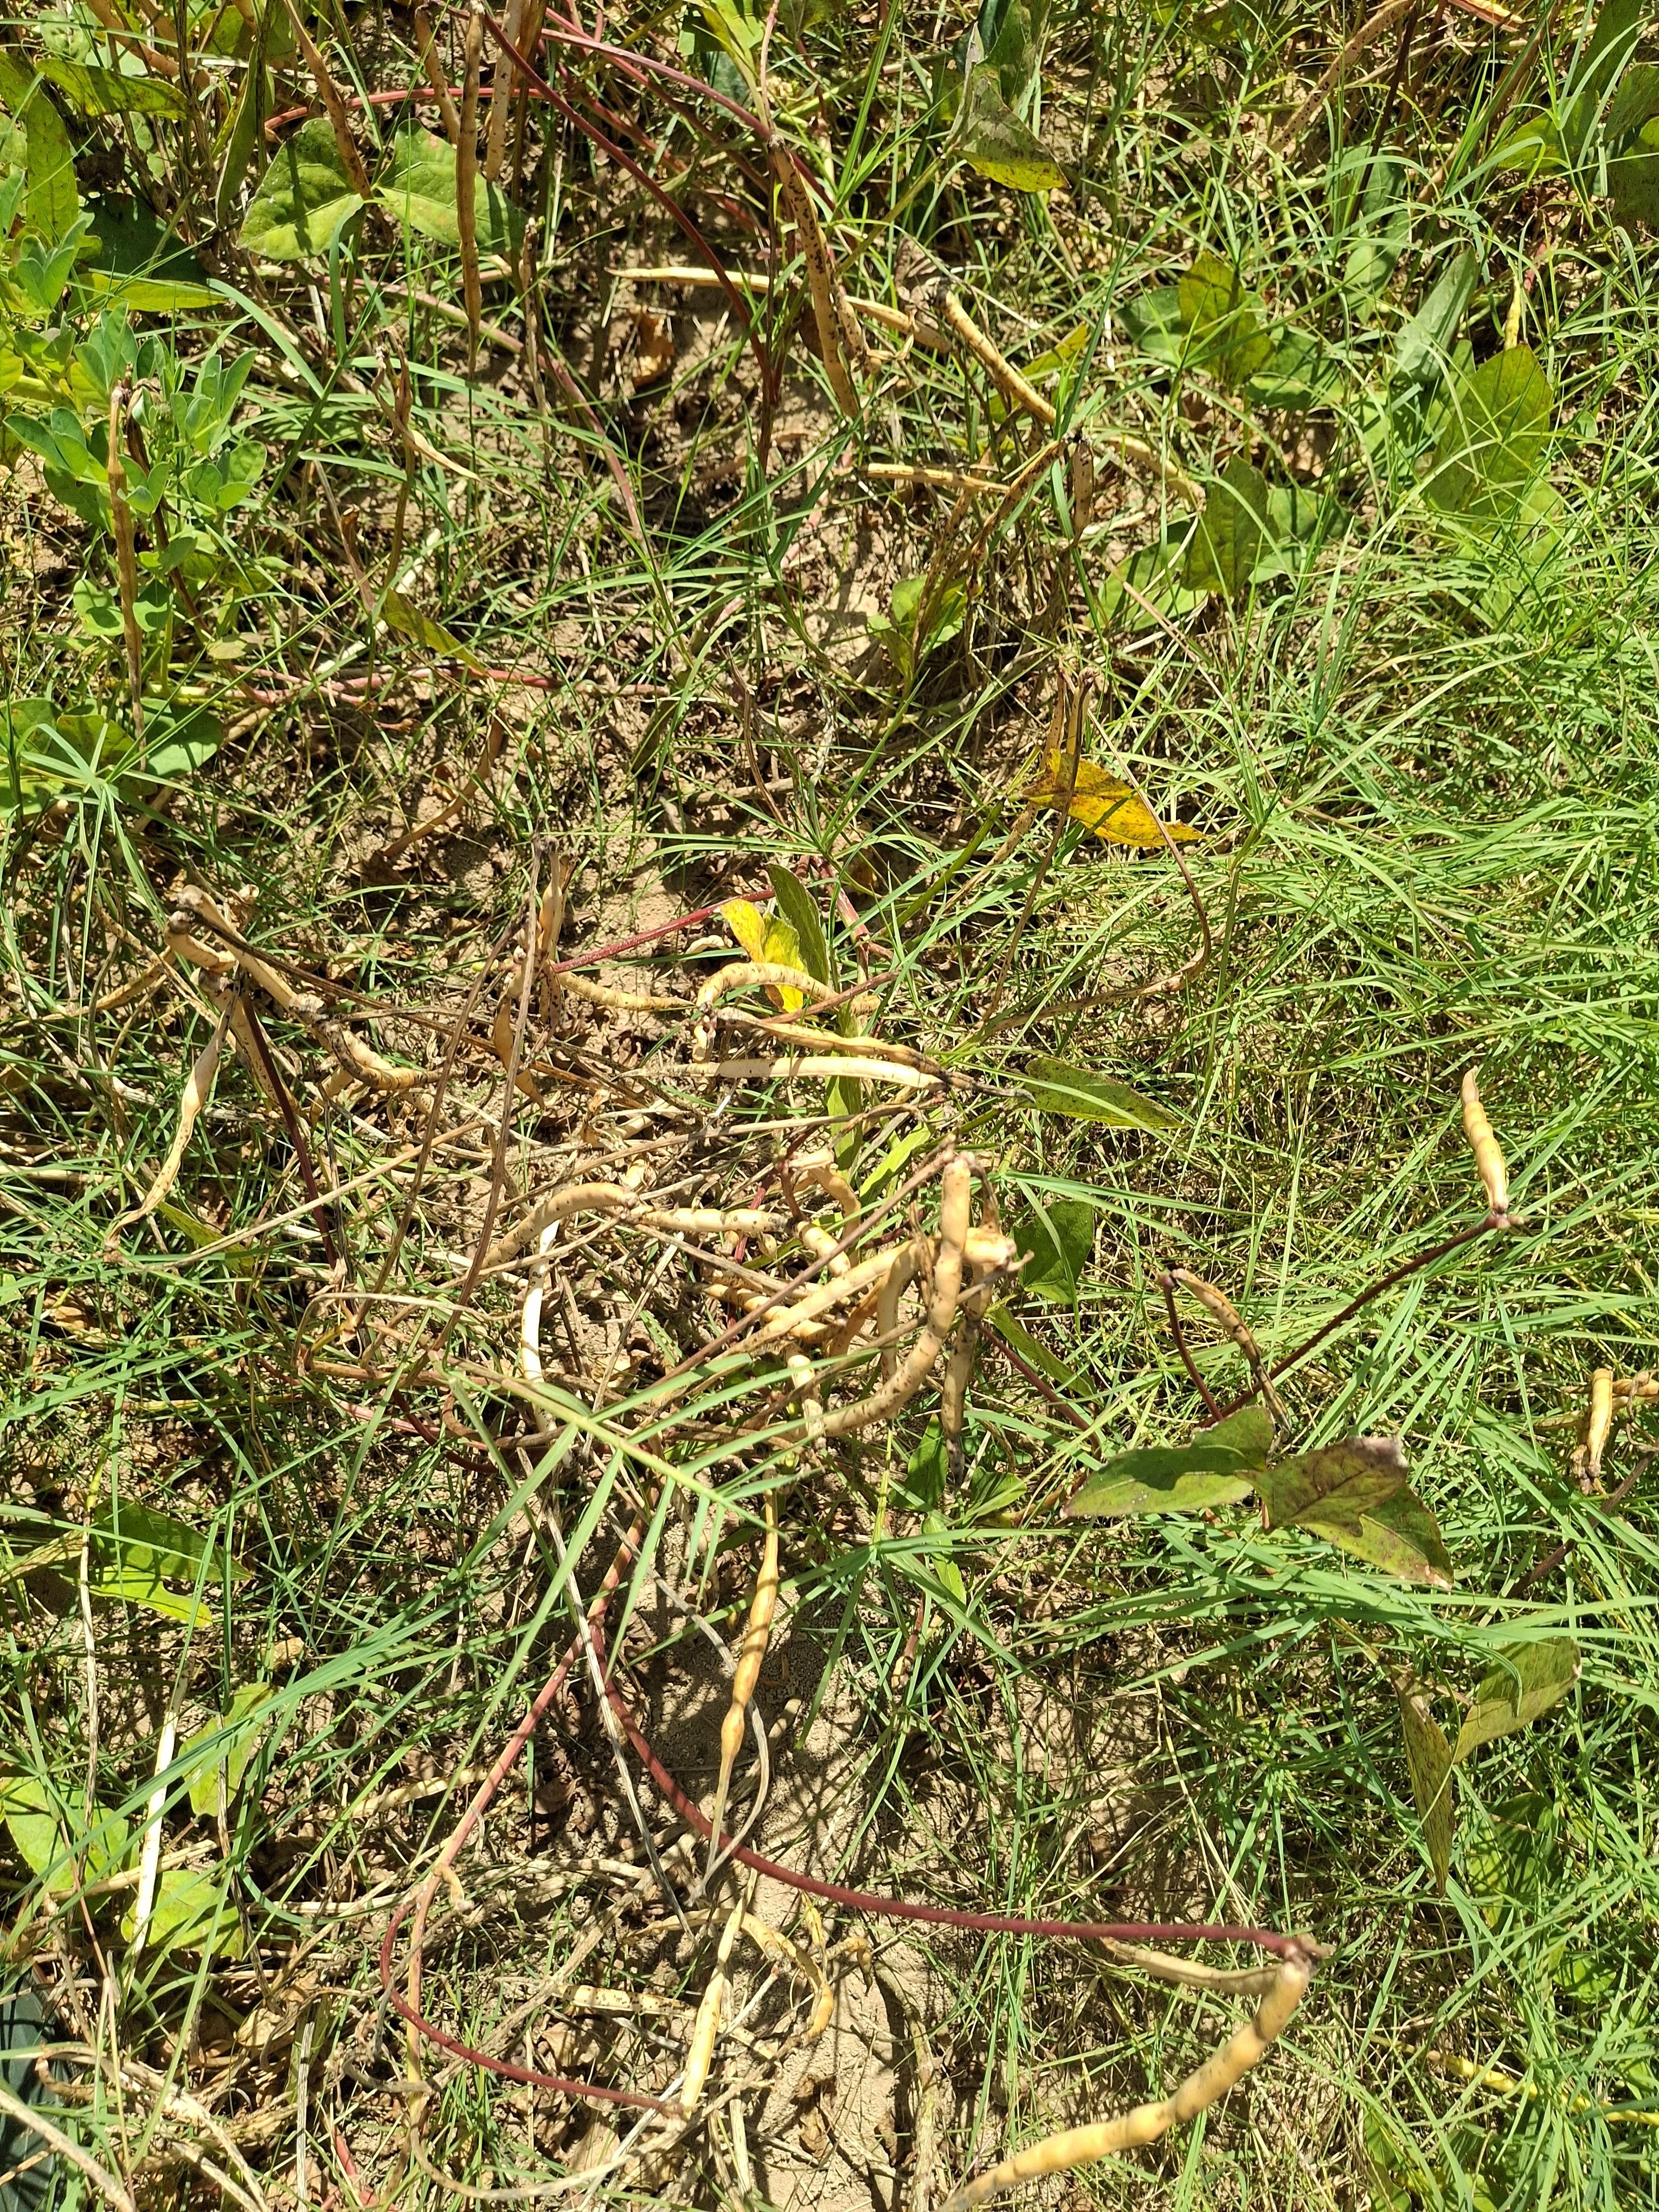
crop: cowpea
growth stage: maturity
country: Nigeria
